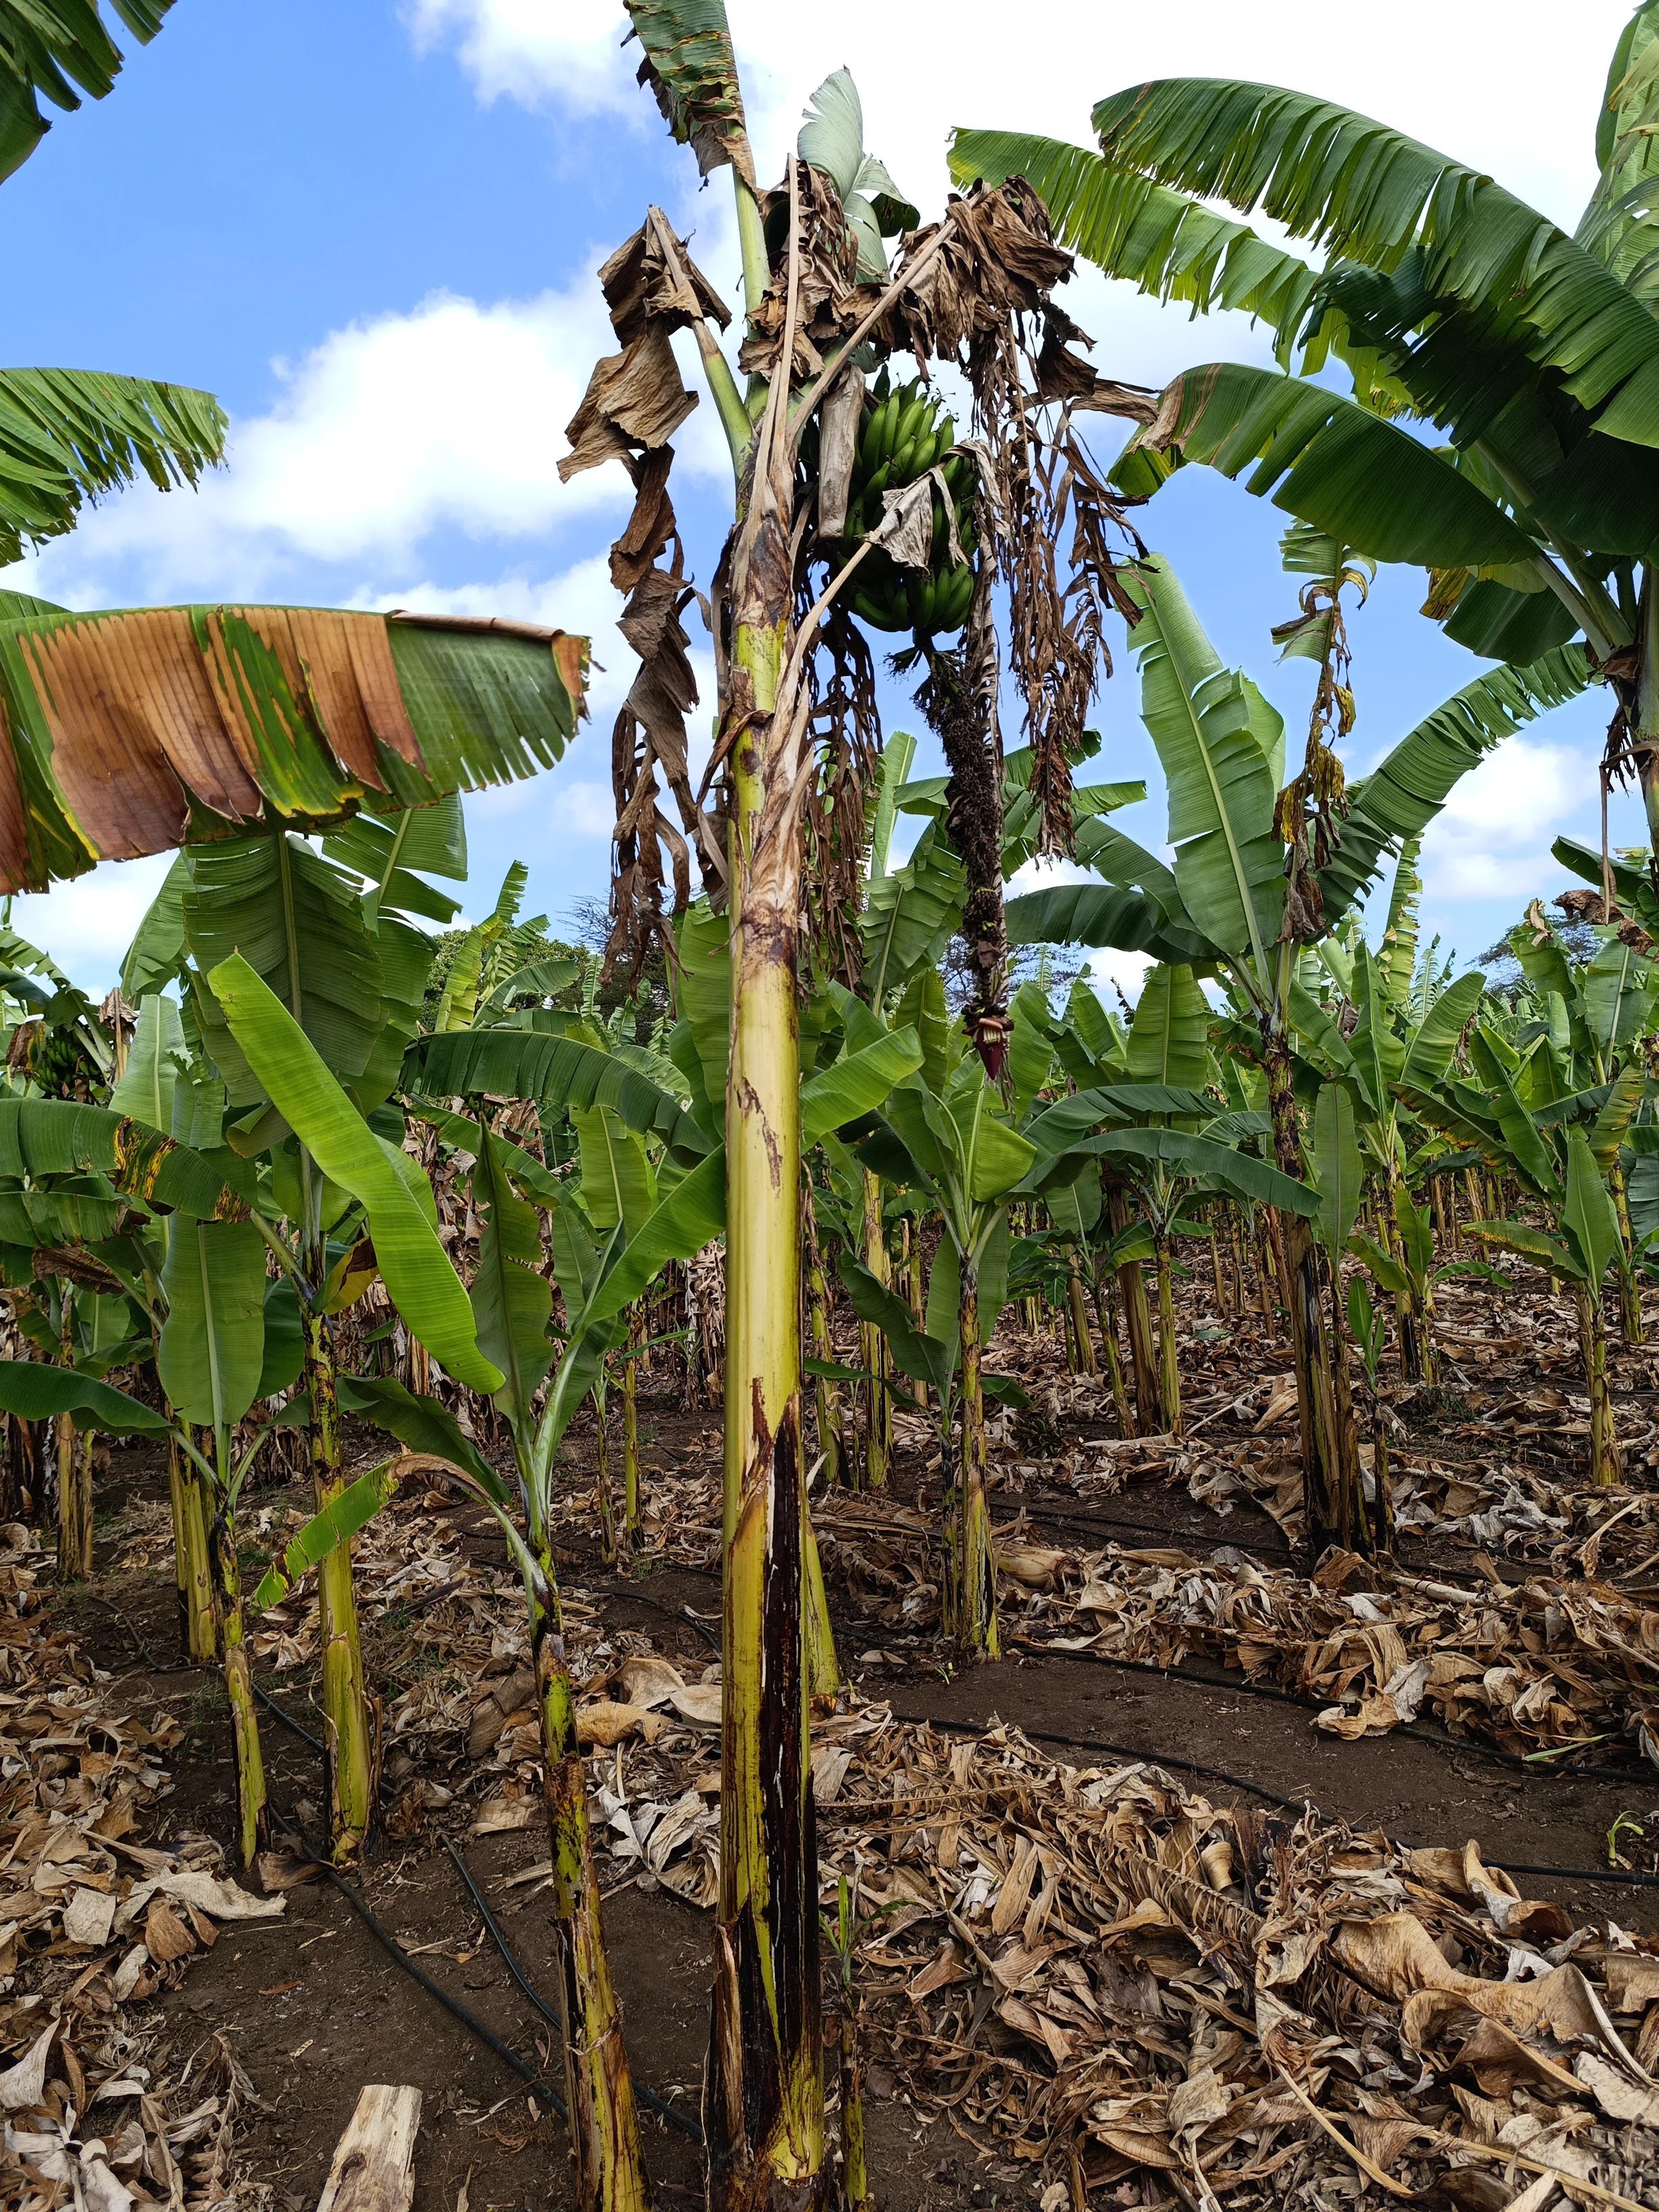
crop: banana
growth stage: development fruit
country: Tanzania
